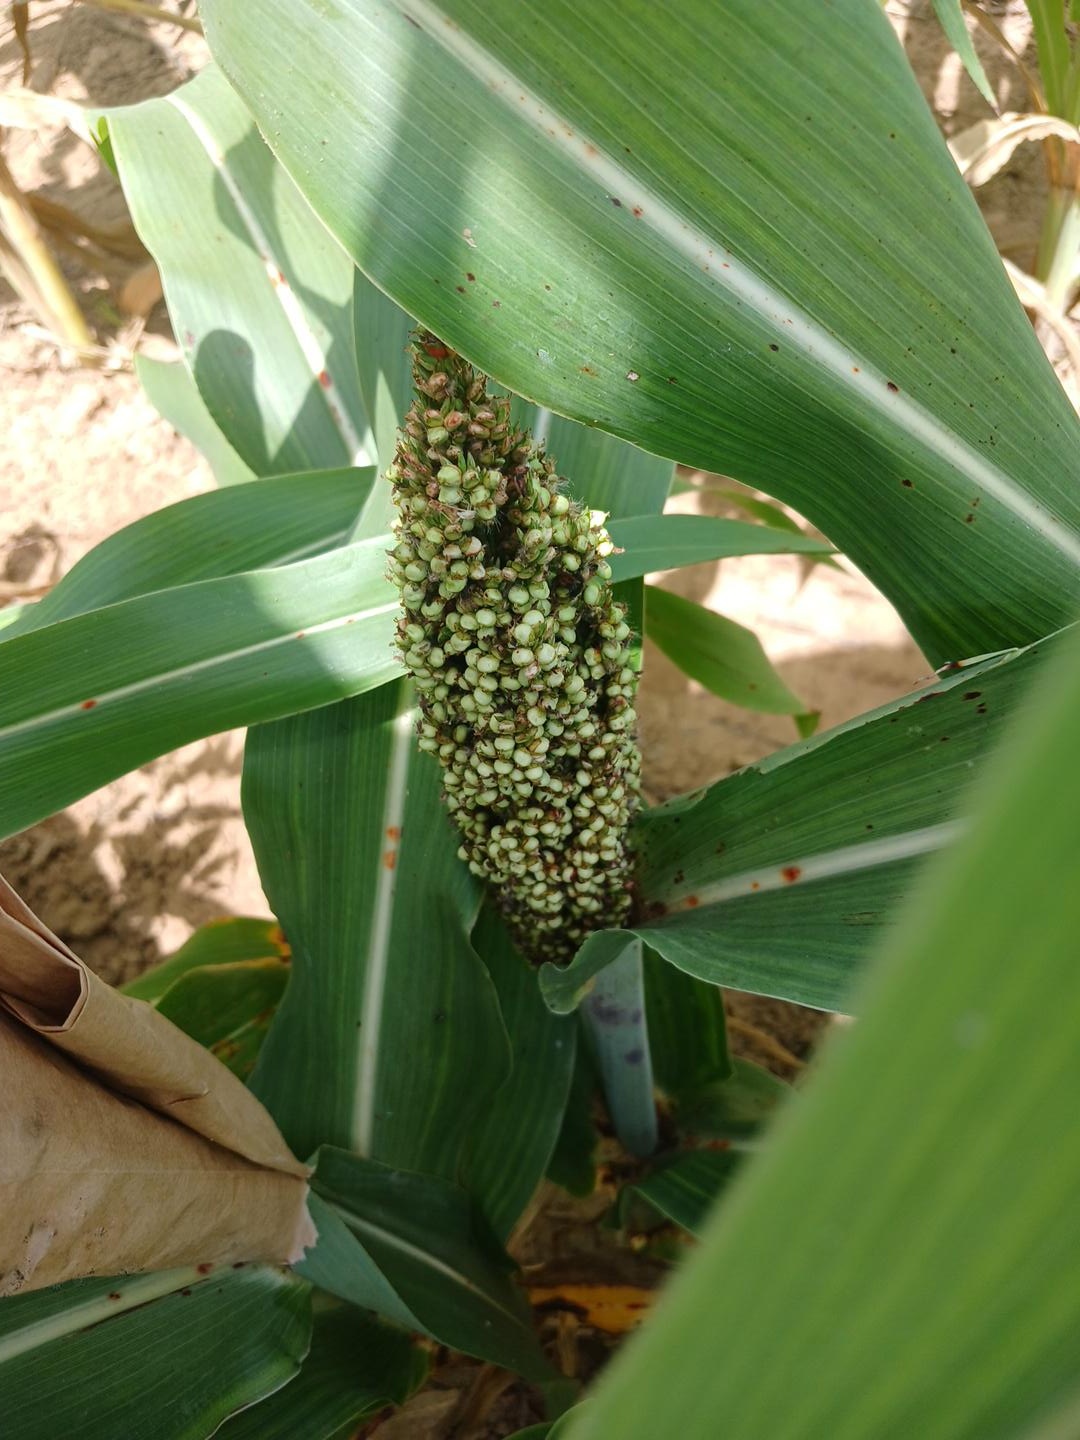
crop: sorghum
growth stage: filling grain
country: Senegal
